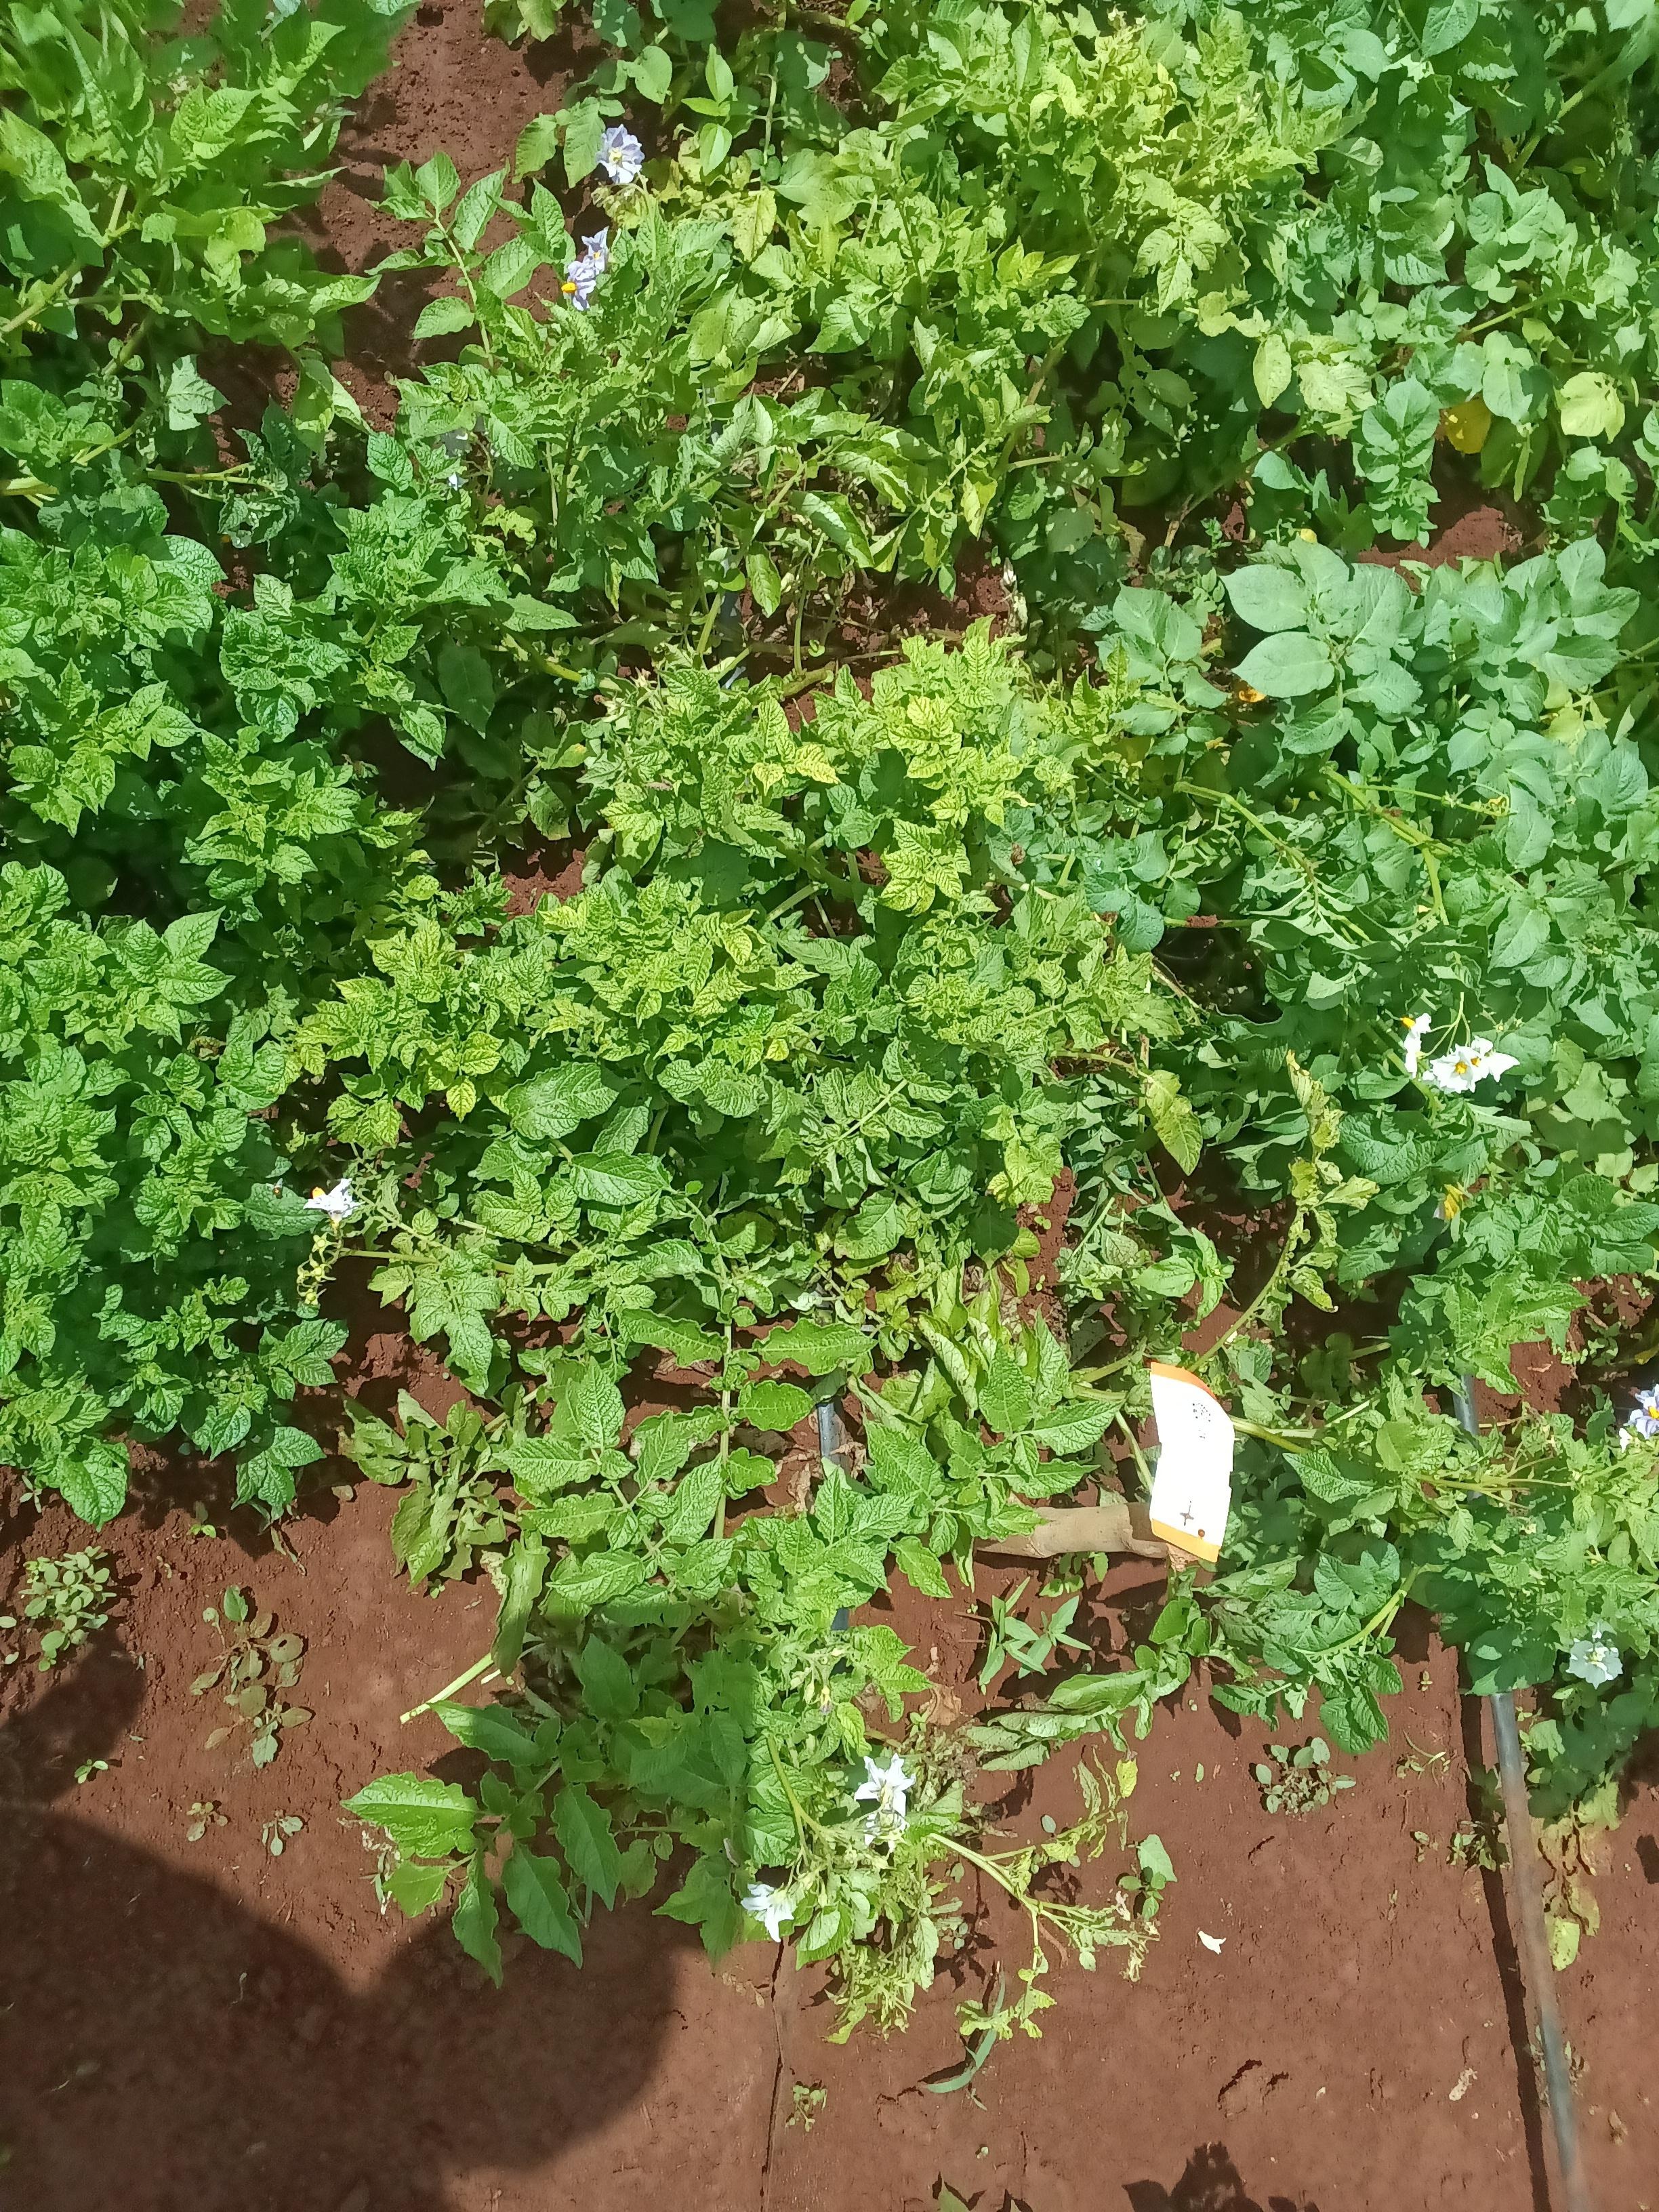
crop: potato
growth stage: flowering
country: Kenya
